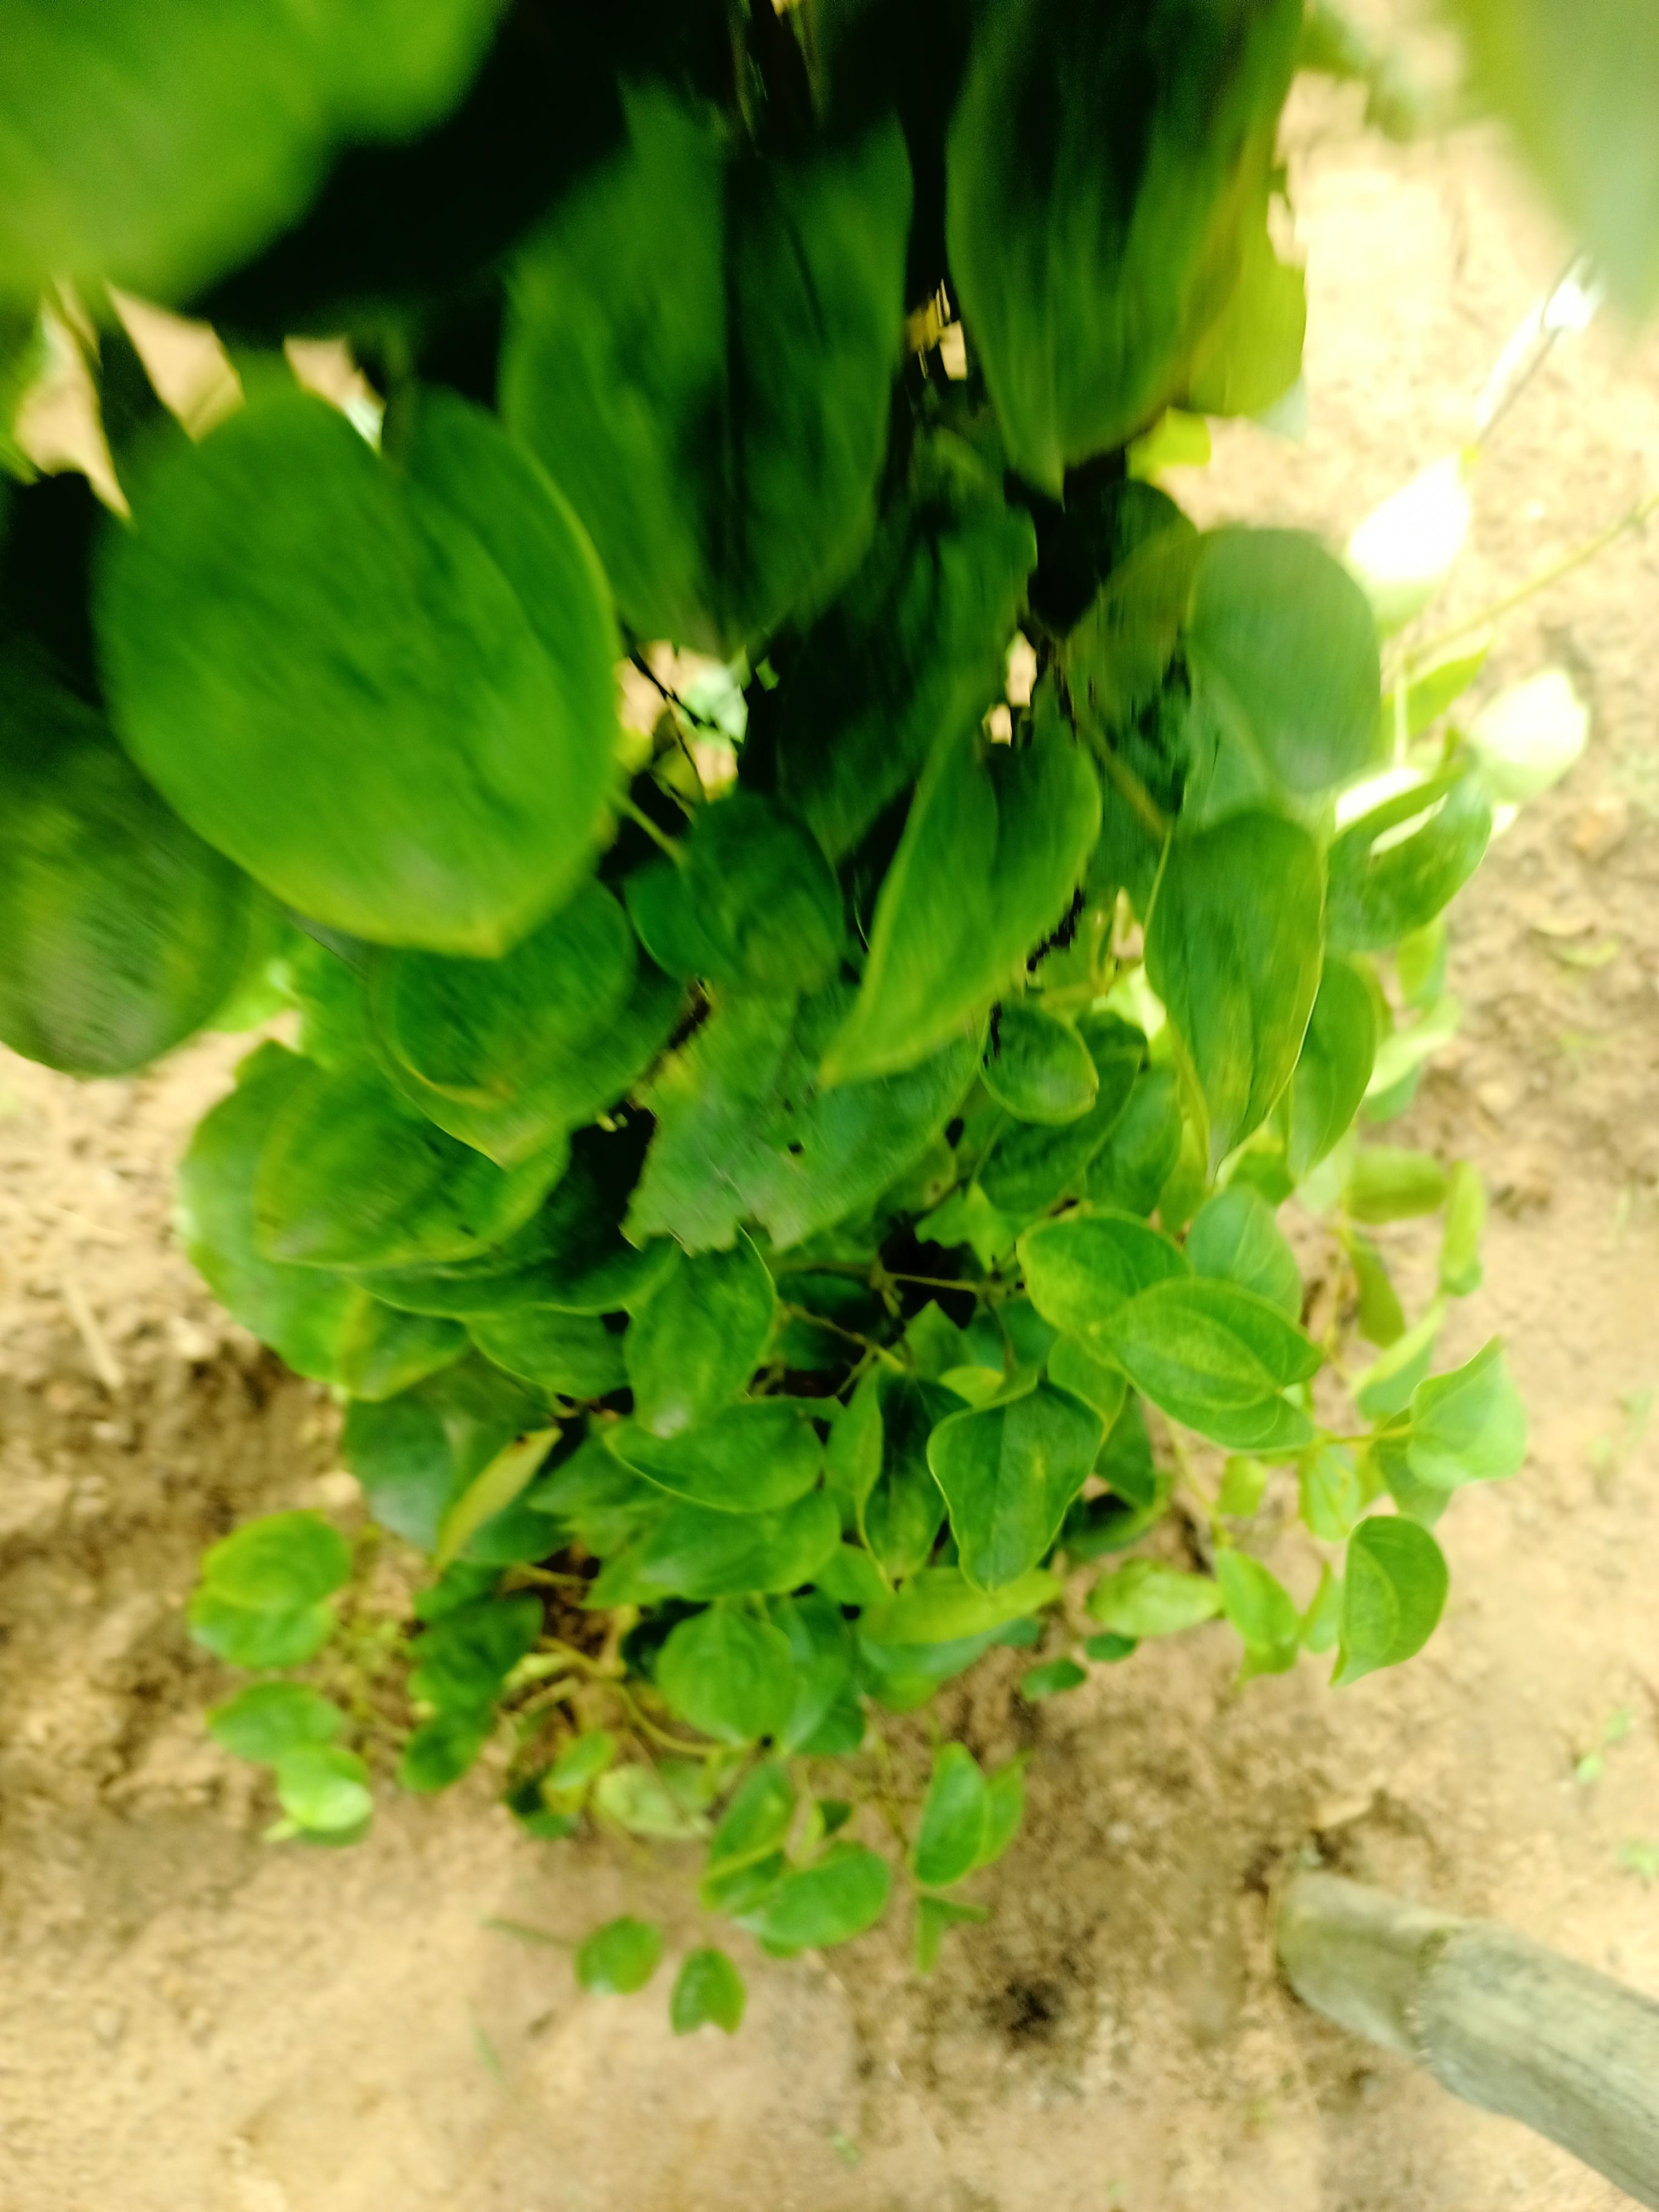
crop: yam
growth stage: vegetative
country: Nigeria
